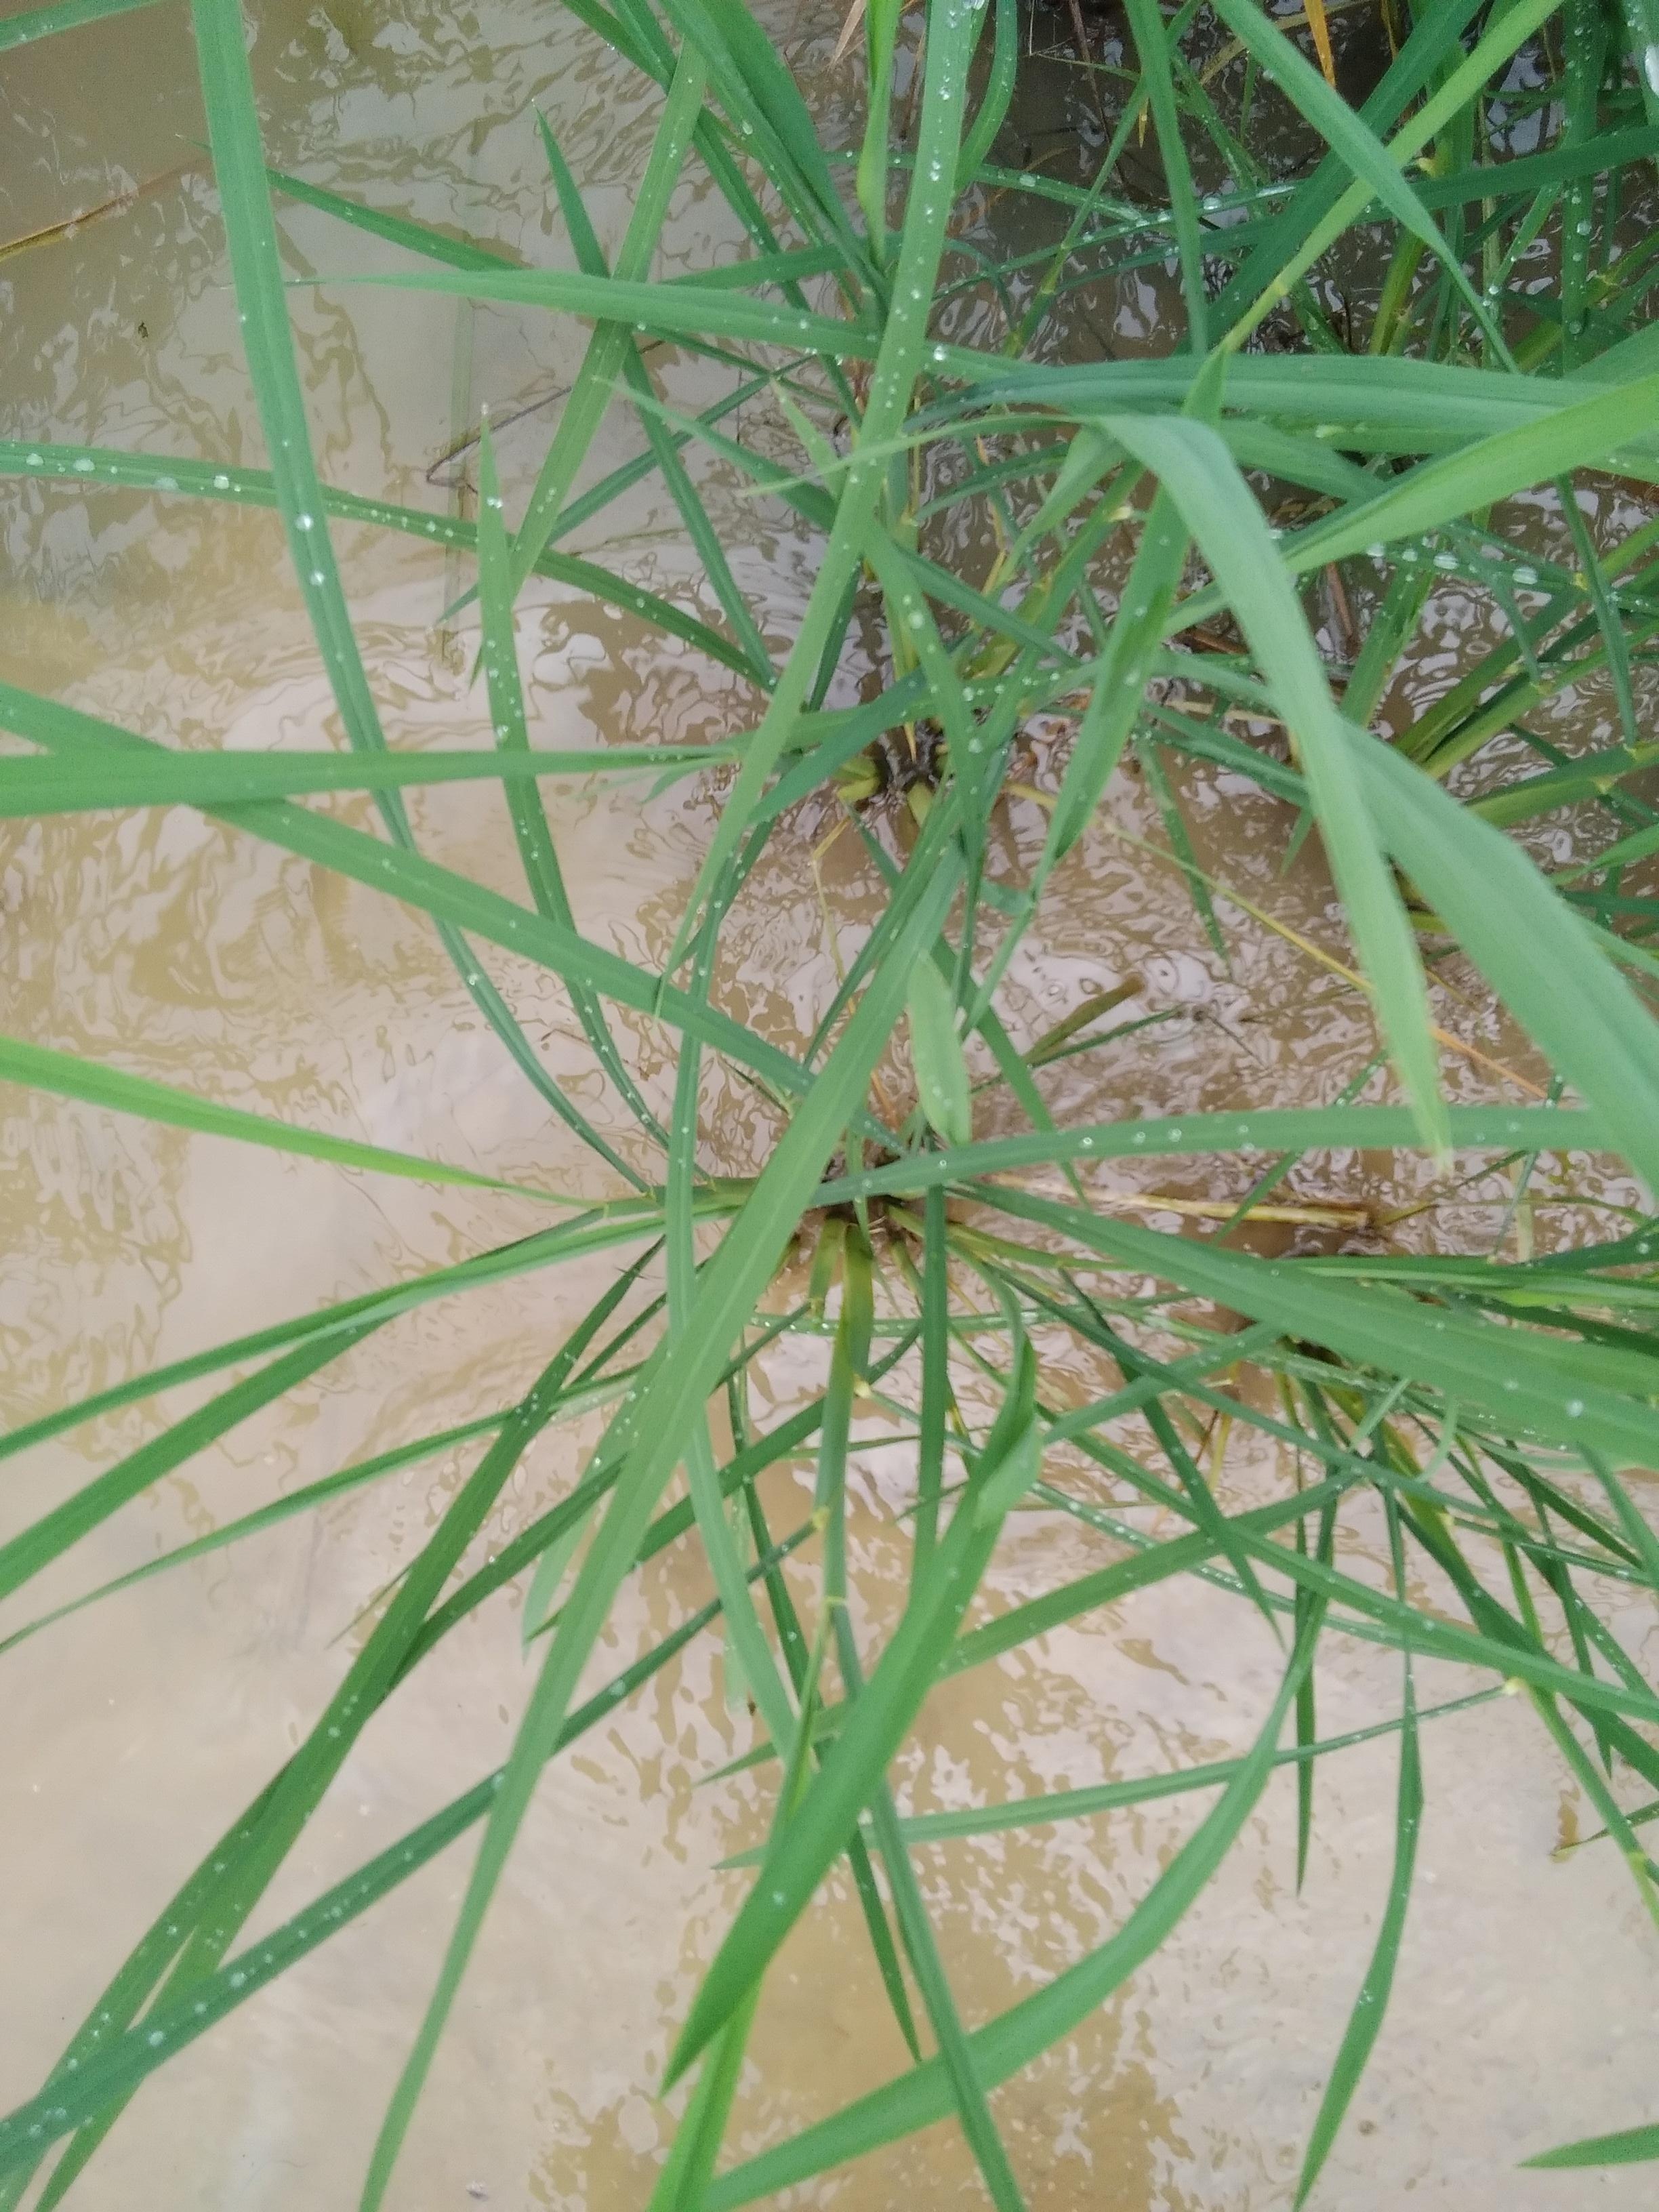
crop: rice
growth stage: elongation stem
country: Nigeria
